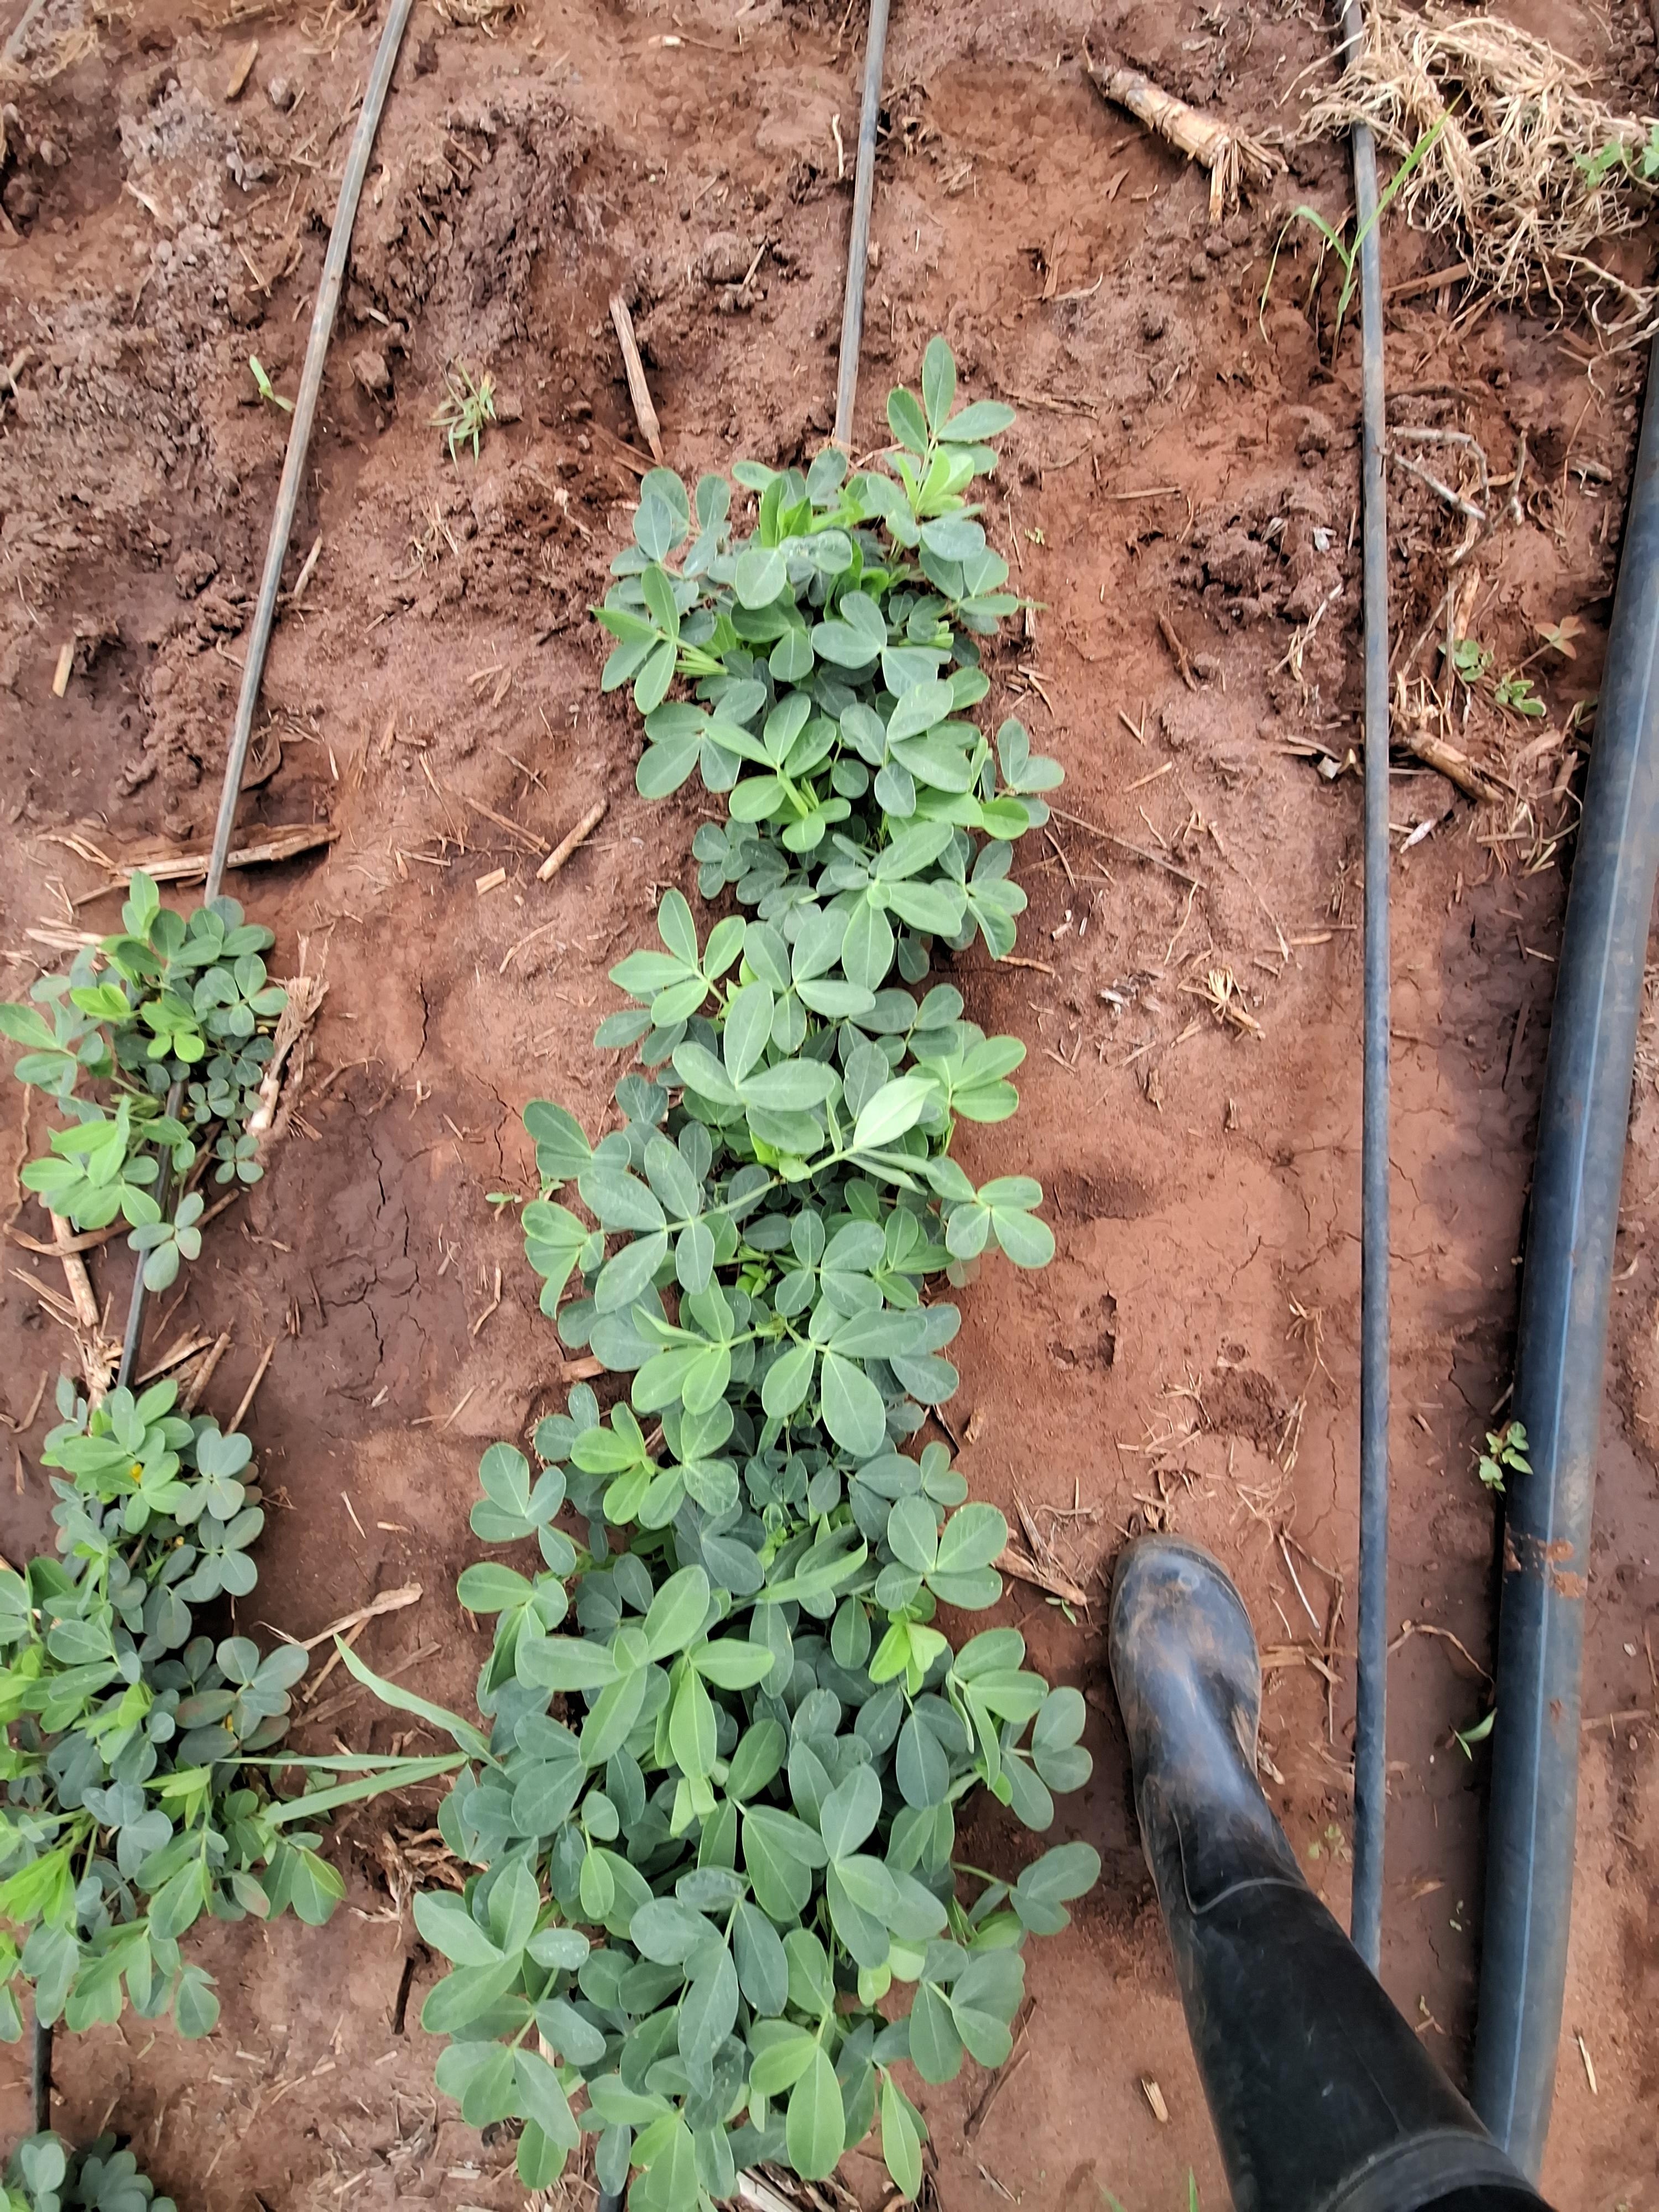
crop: groundnut
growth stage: vegetative
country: Kenya
